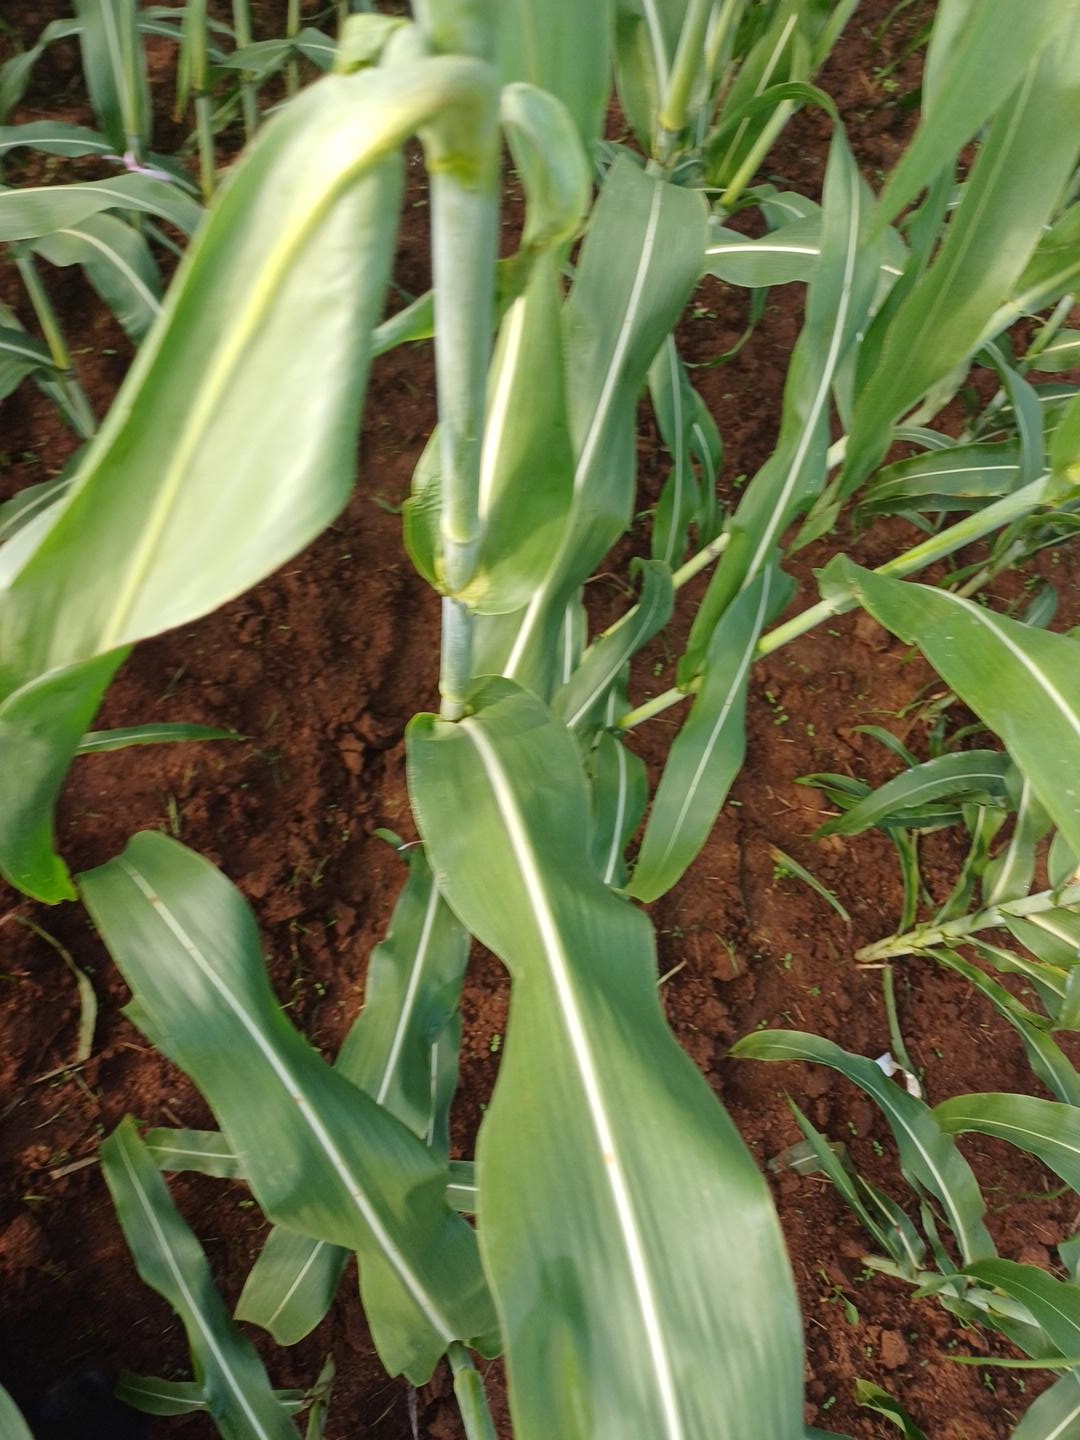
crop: sorghum
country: Kenya
